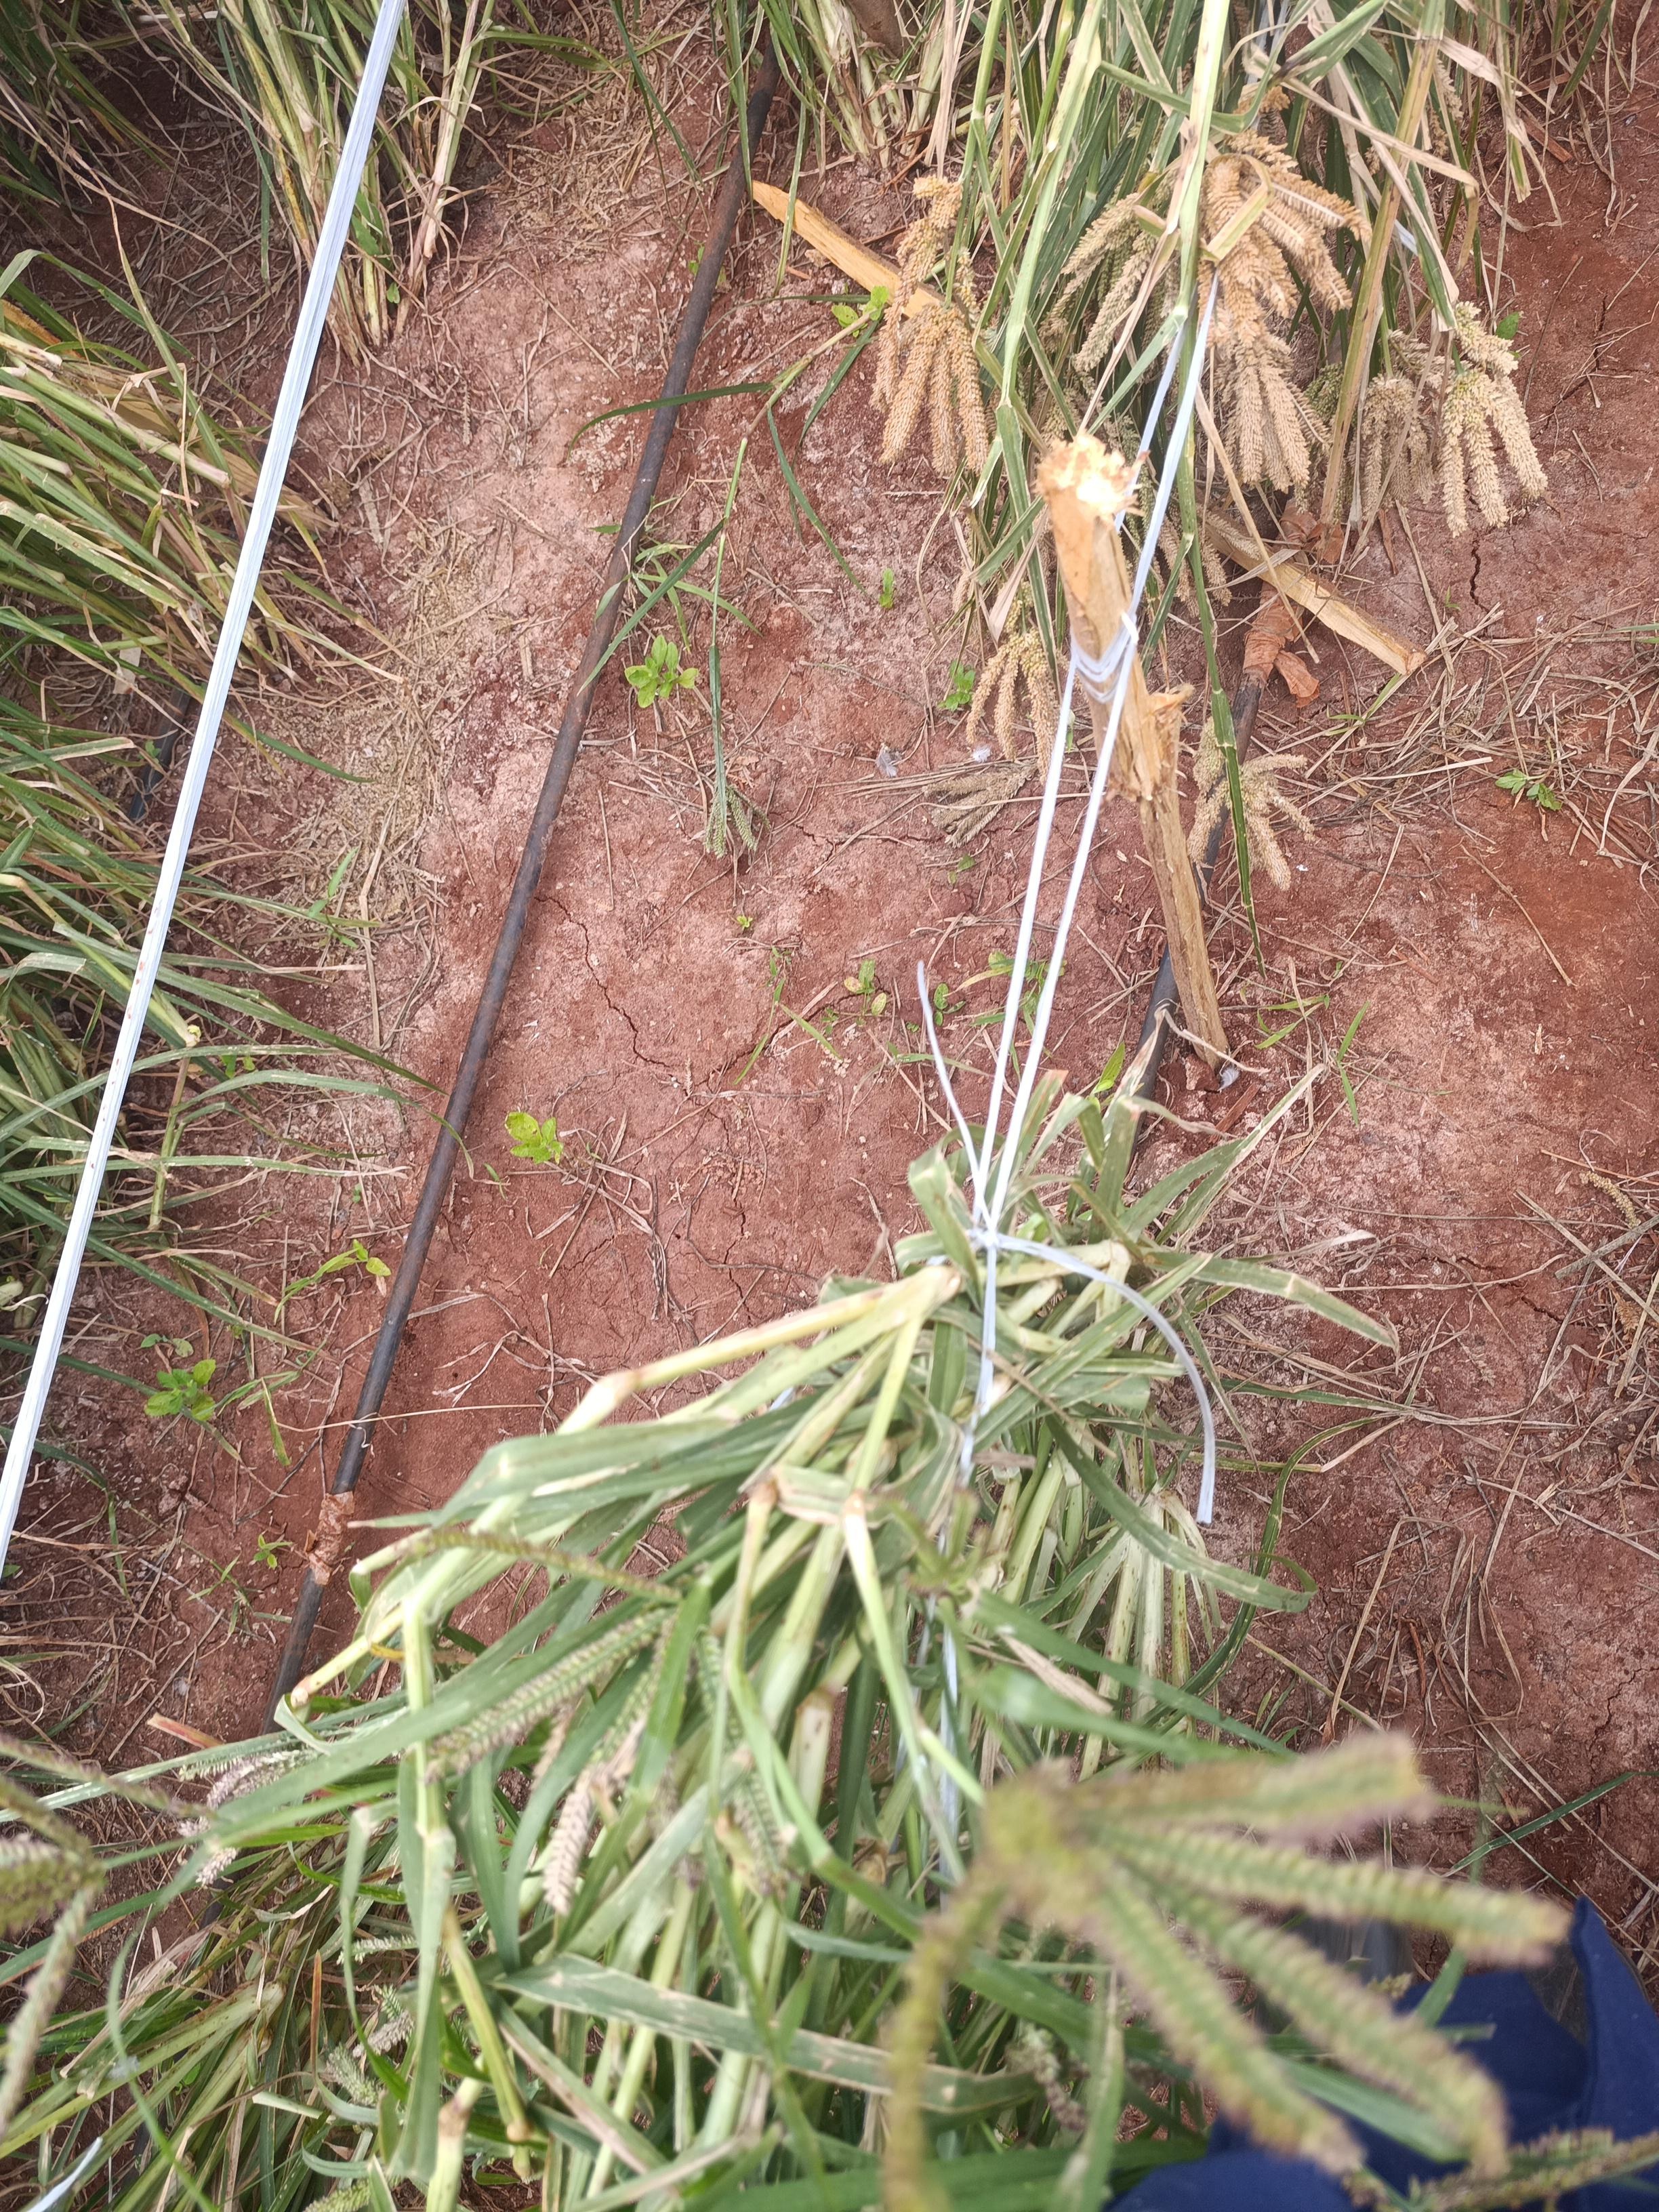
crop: finger millet
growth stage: filling grain
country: Kenya
